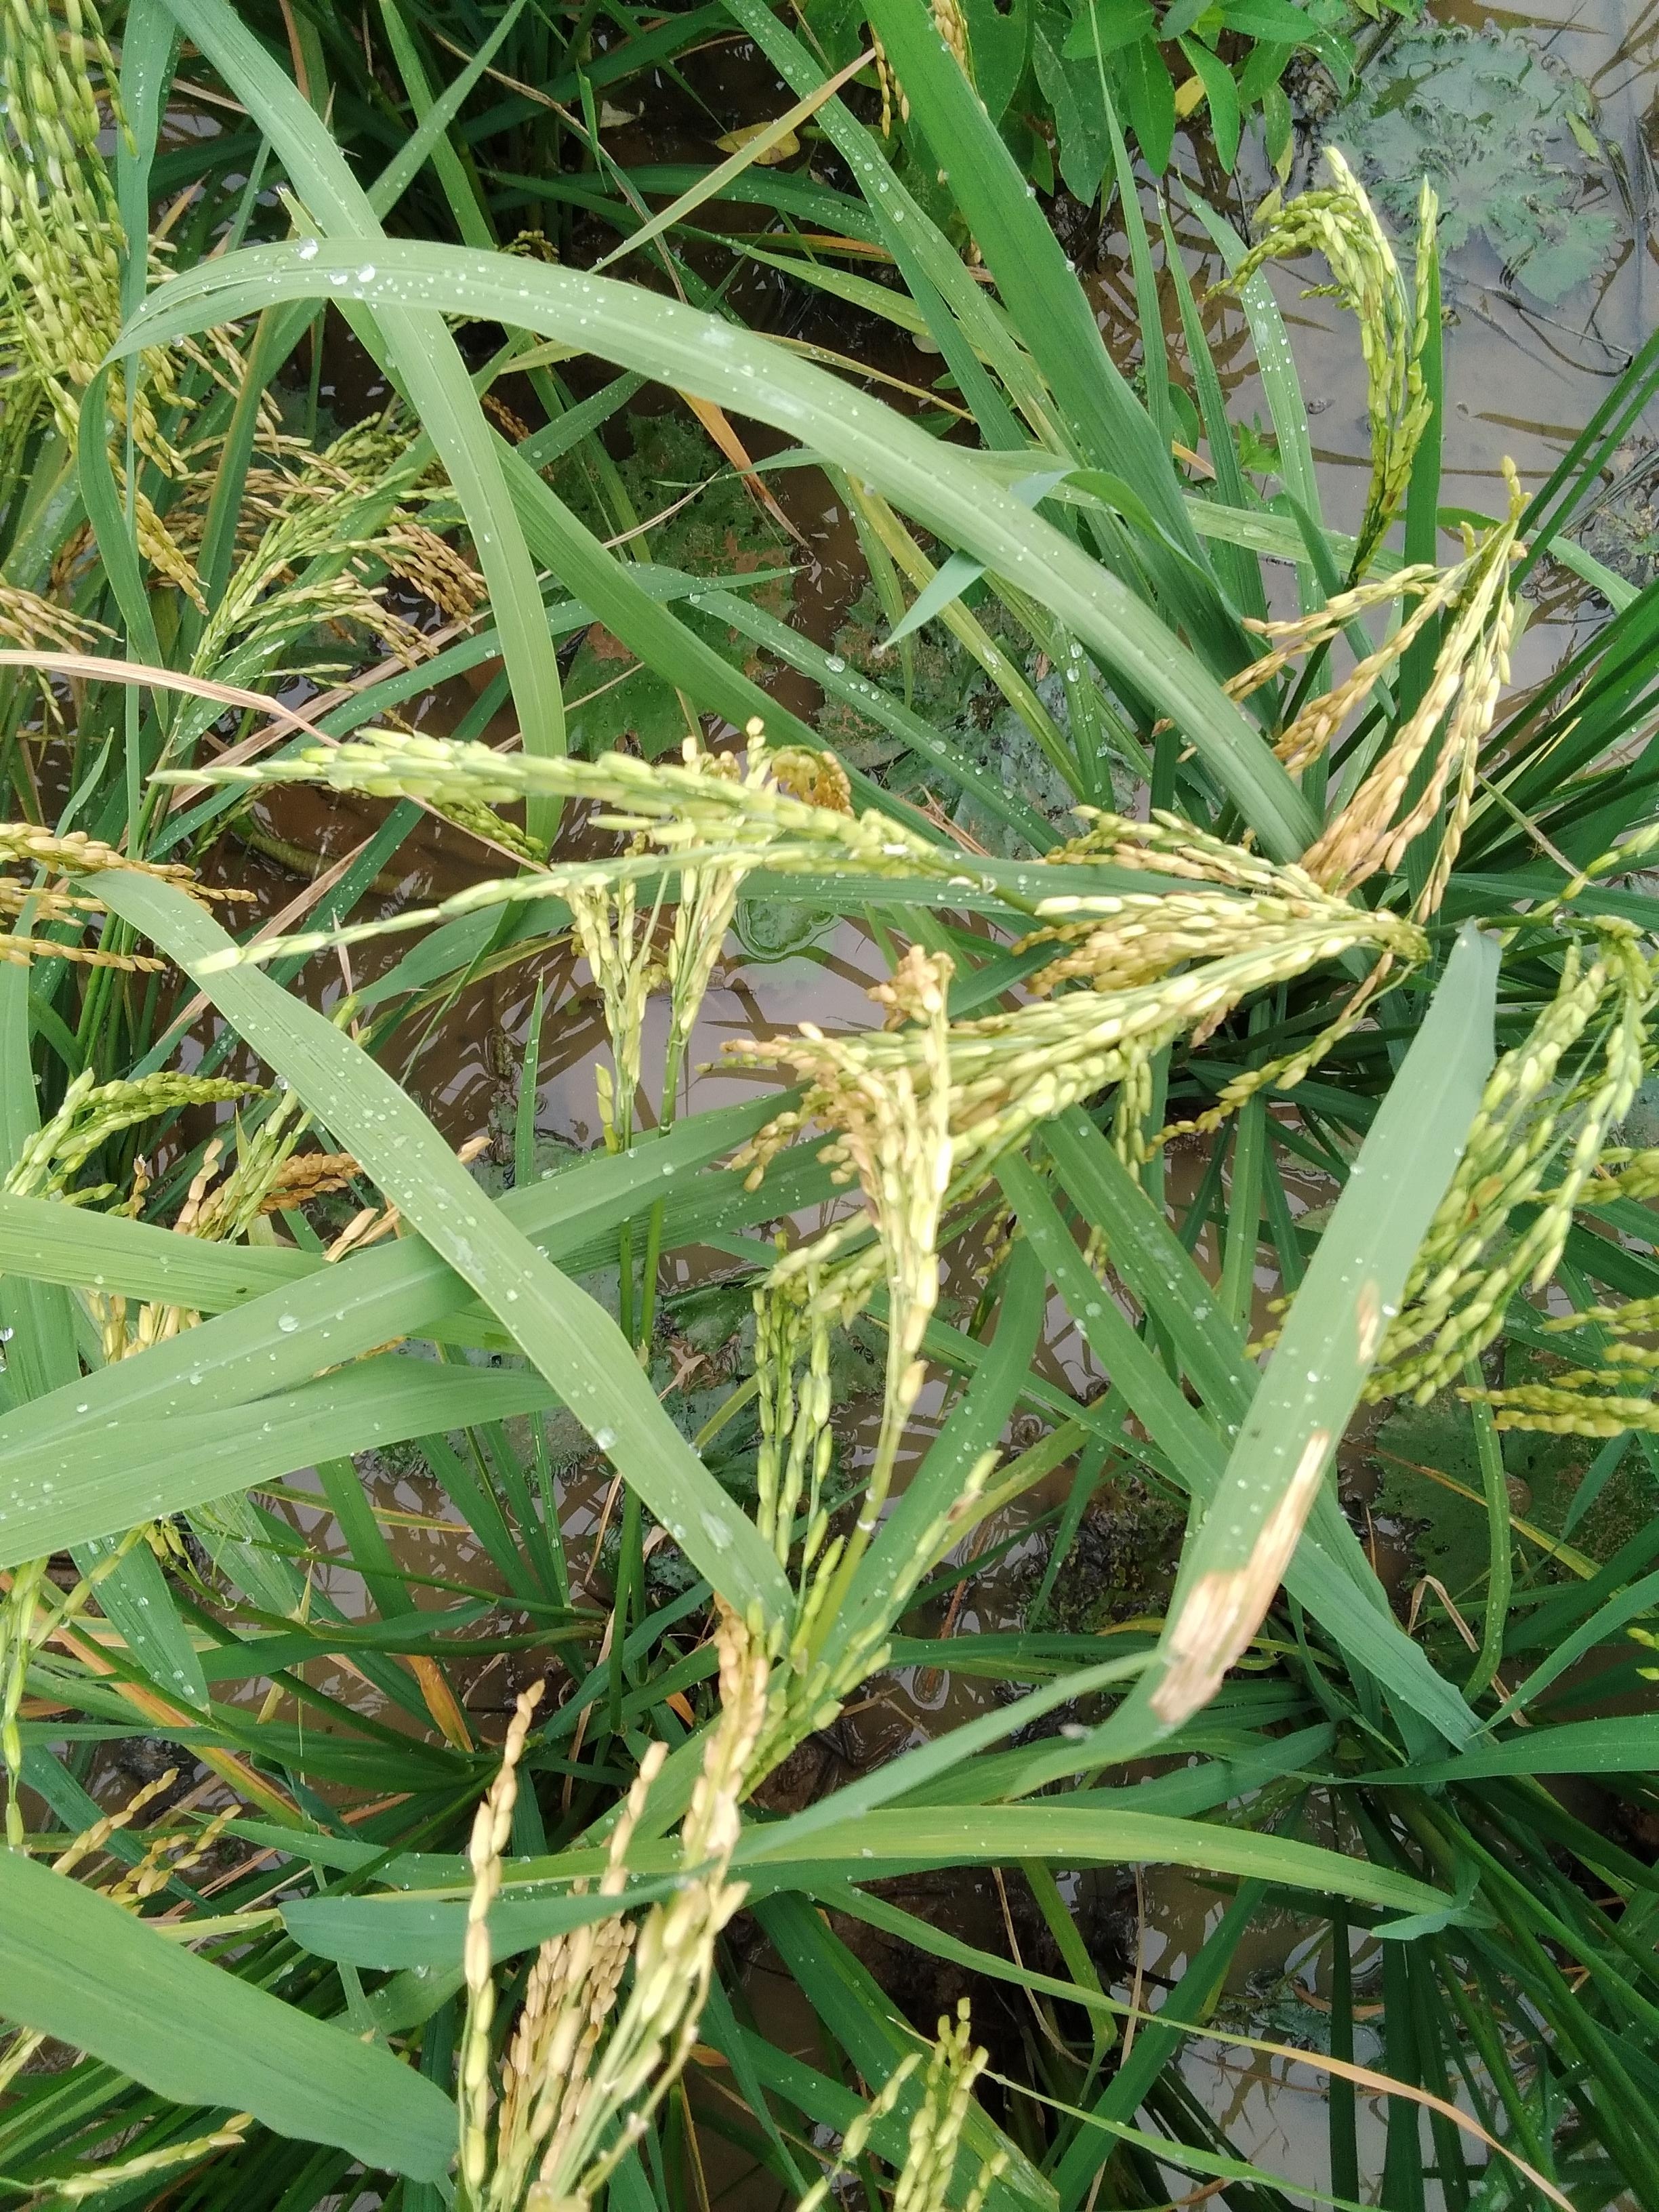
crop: rice
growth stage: ripening
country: Nigeria
